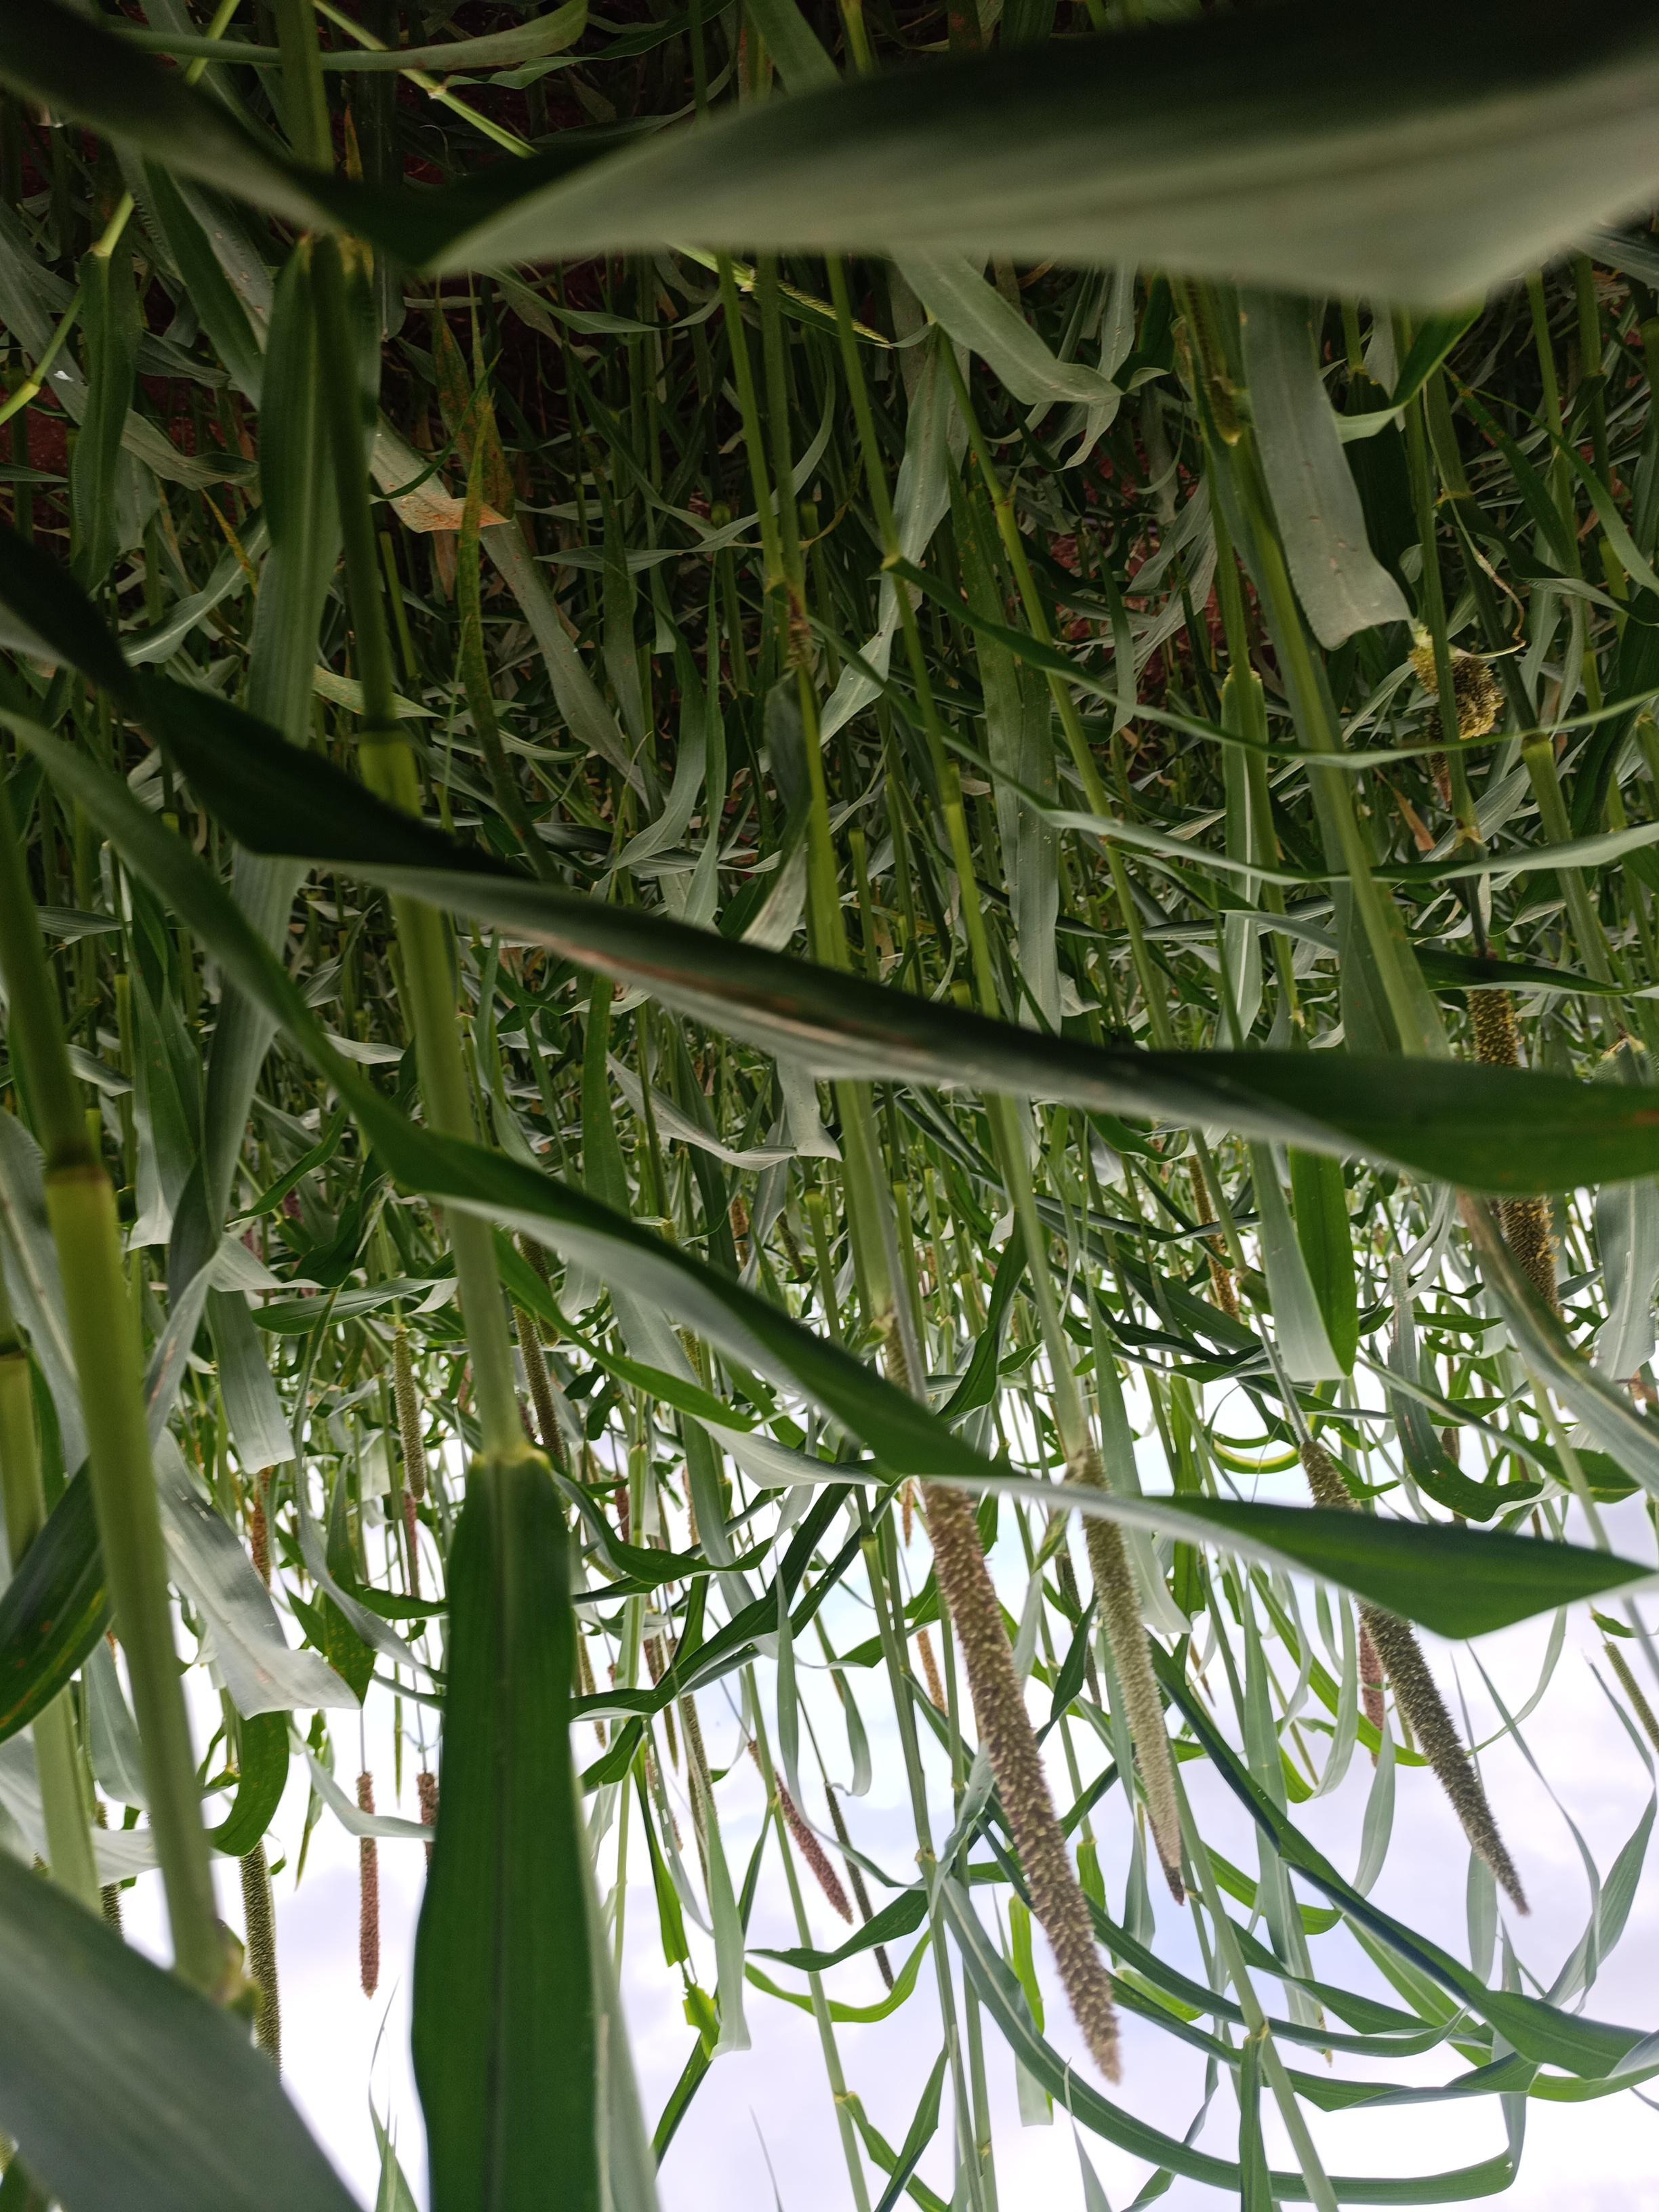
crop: pearl millet
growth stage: flowering
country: Kenya
